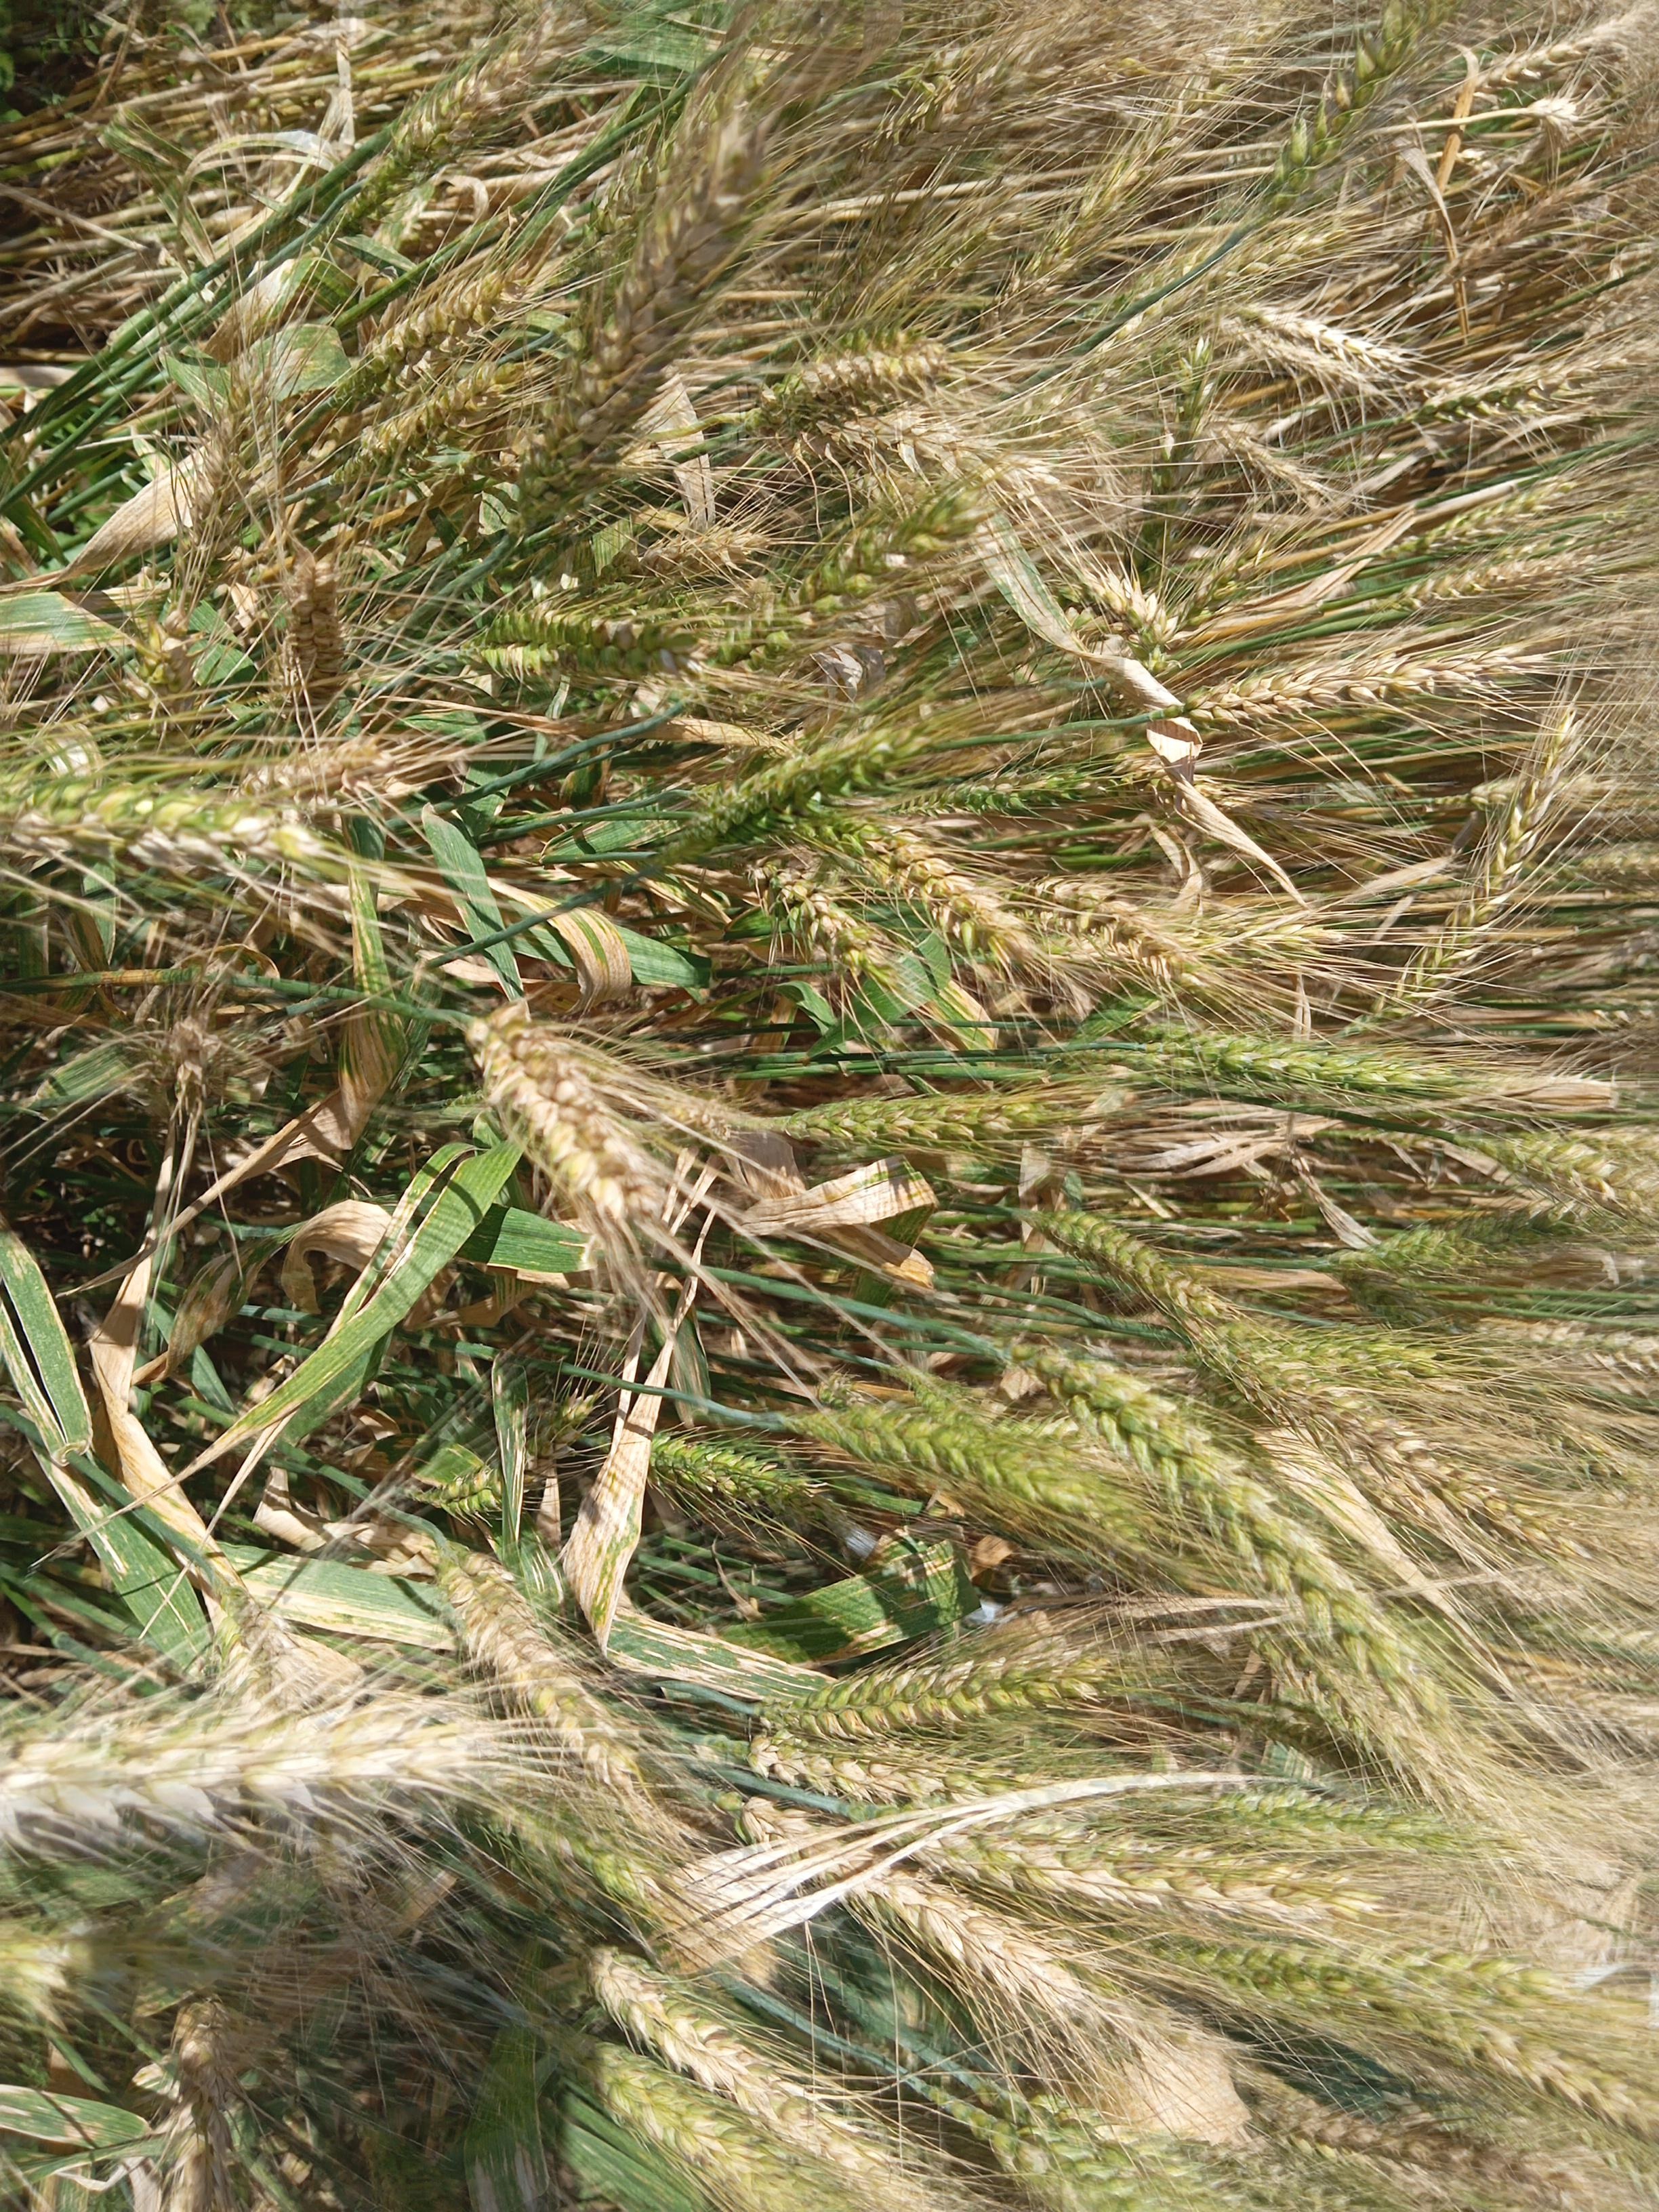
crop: wheat
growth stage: maturity
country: Kenya
